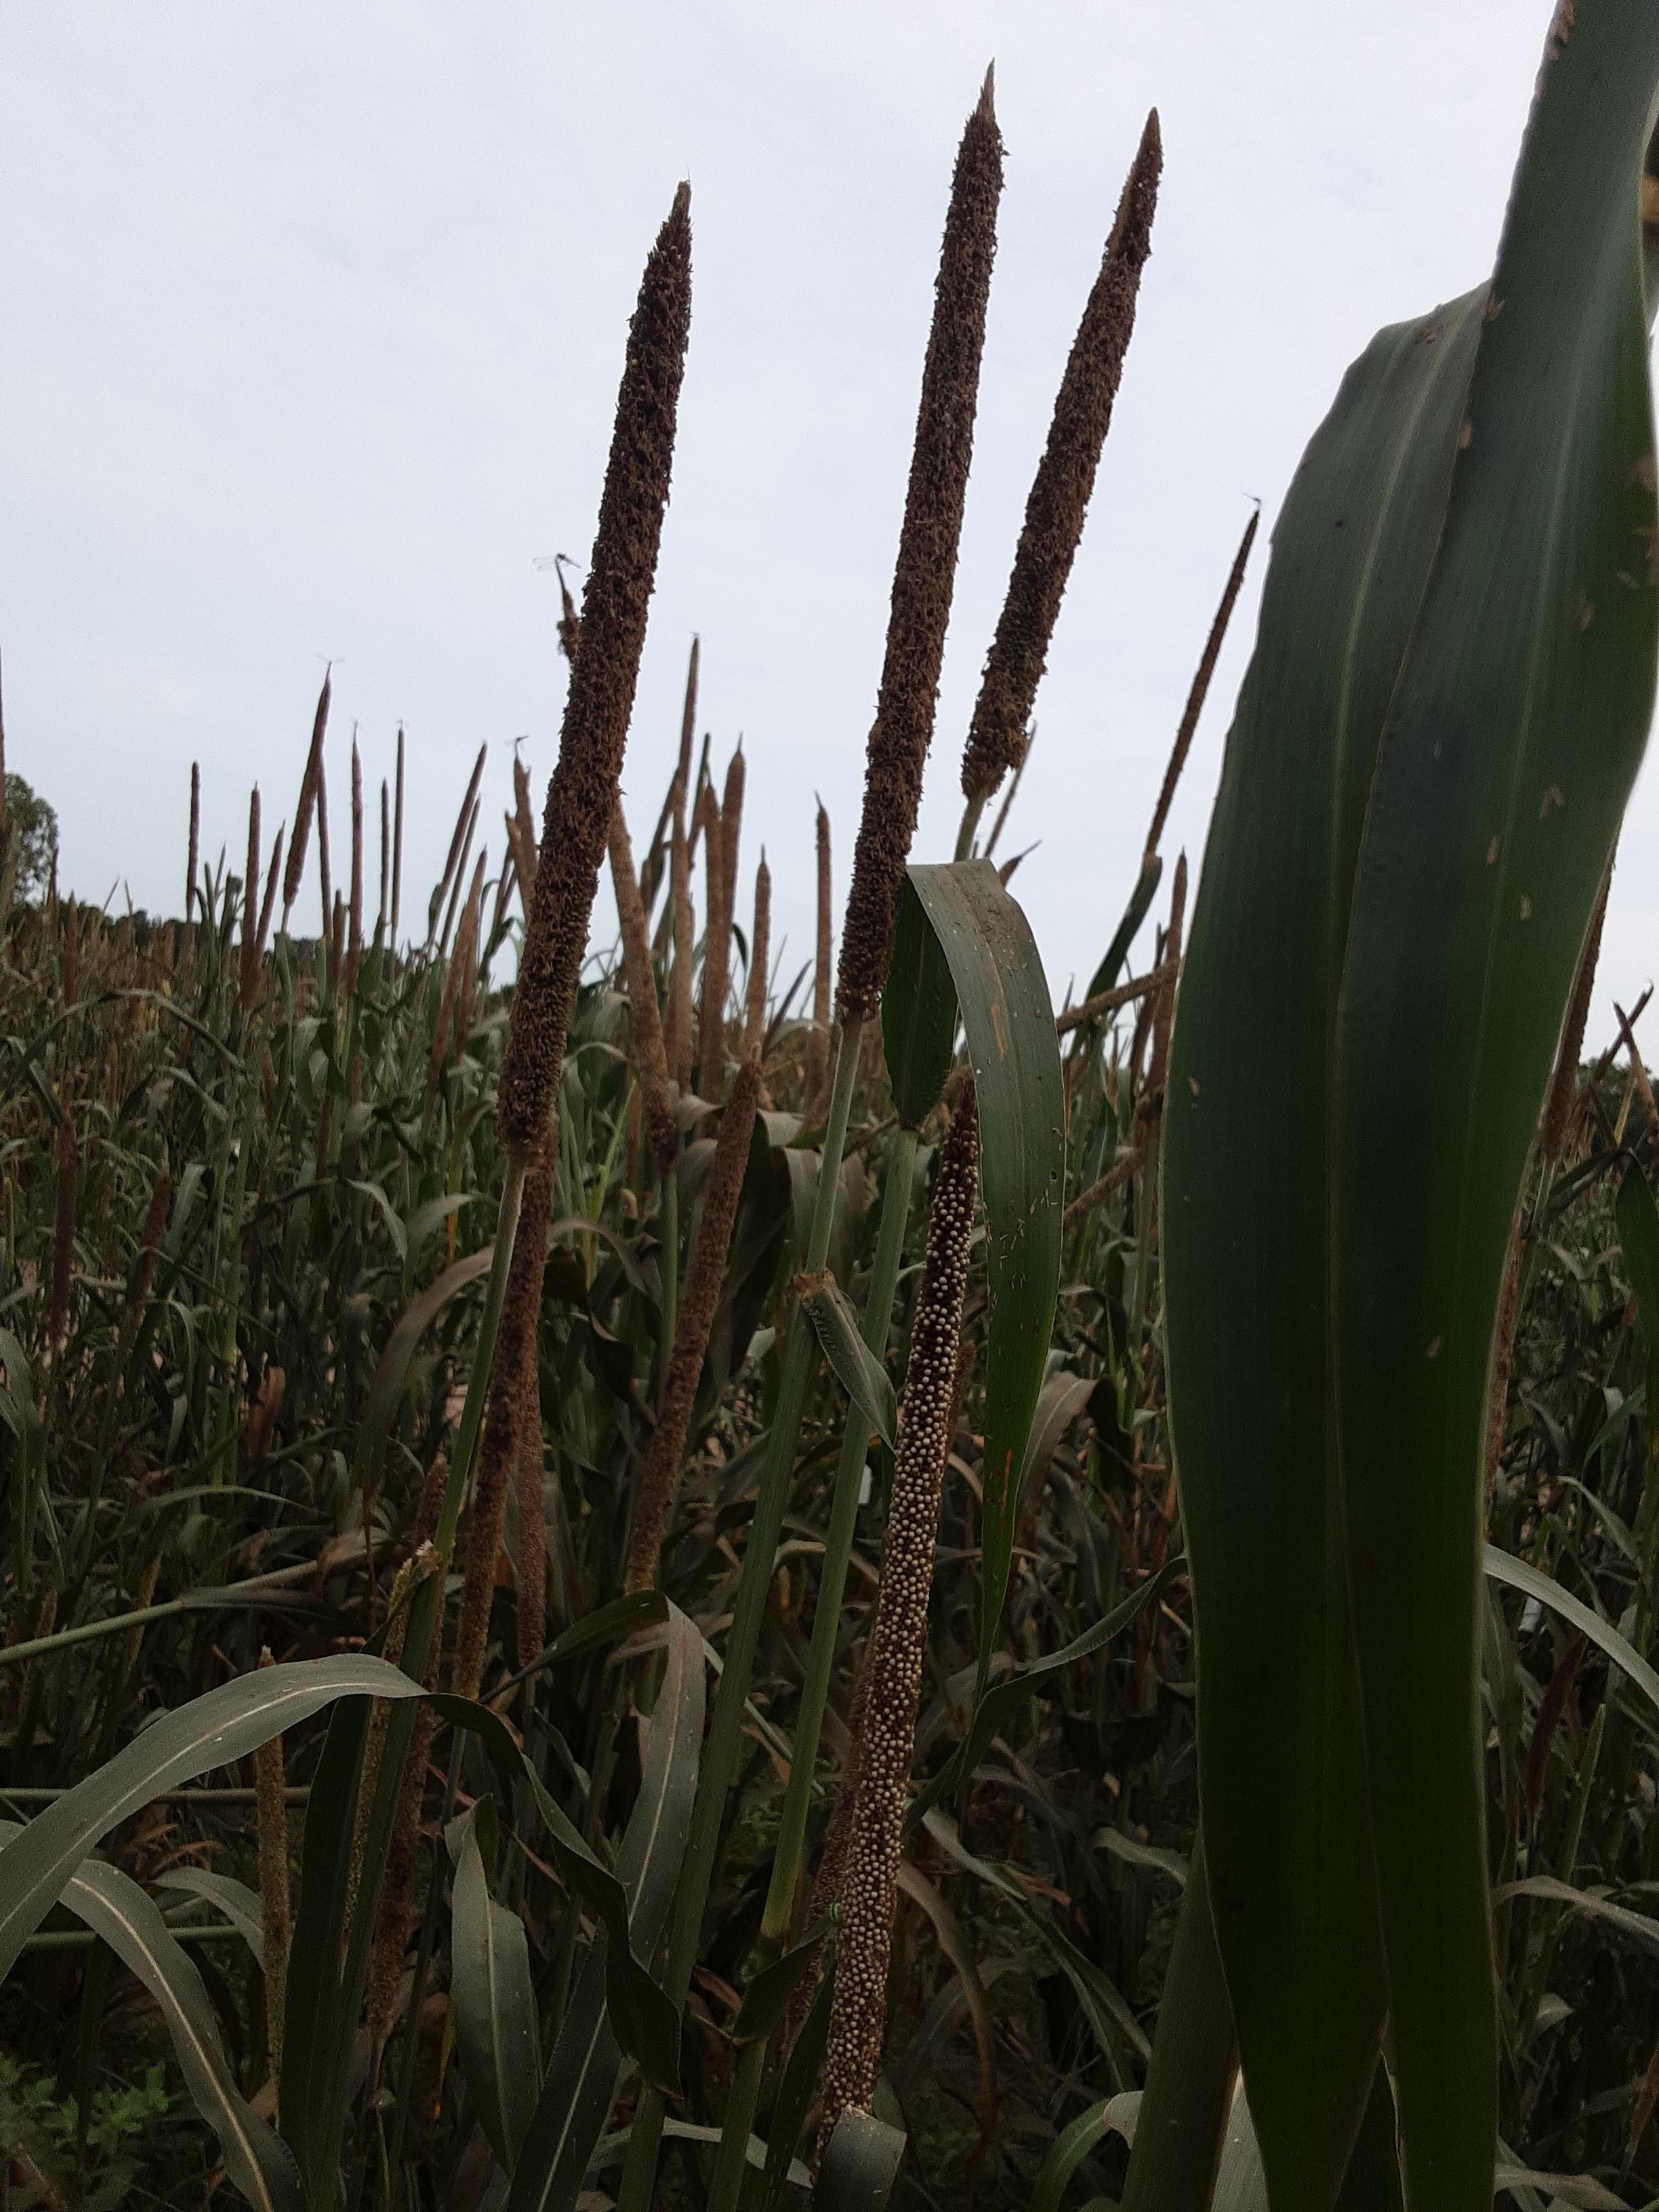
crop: pearl millet
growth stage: filling grain
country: Senegal
